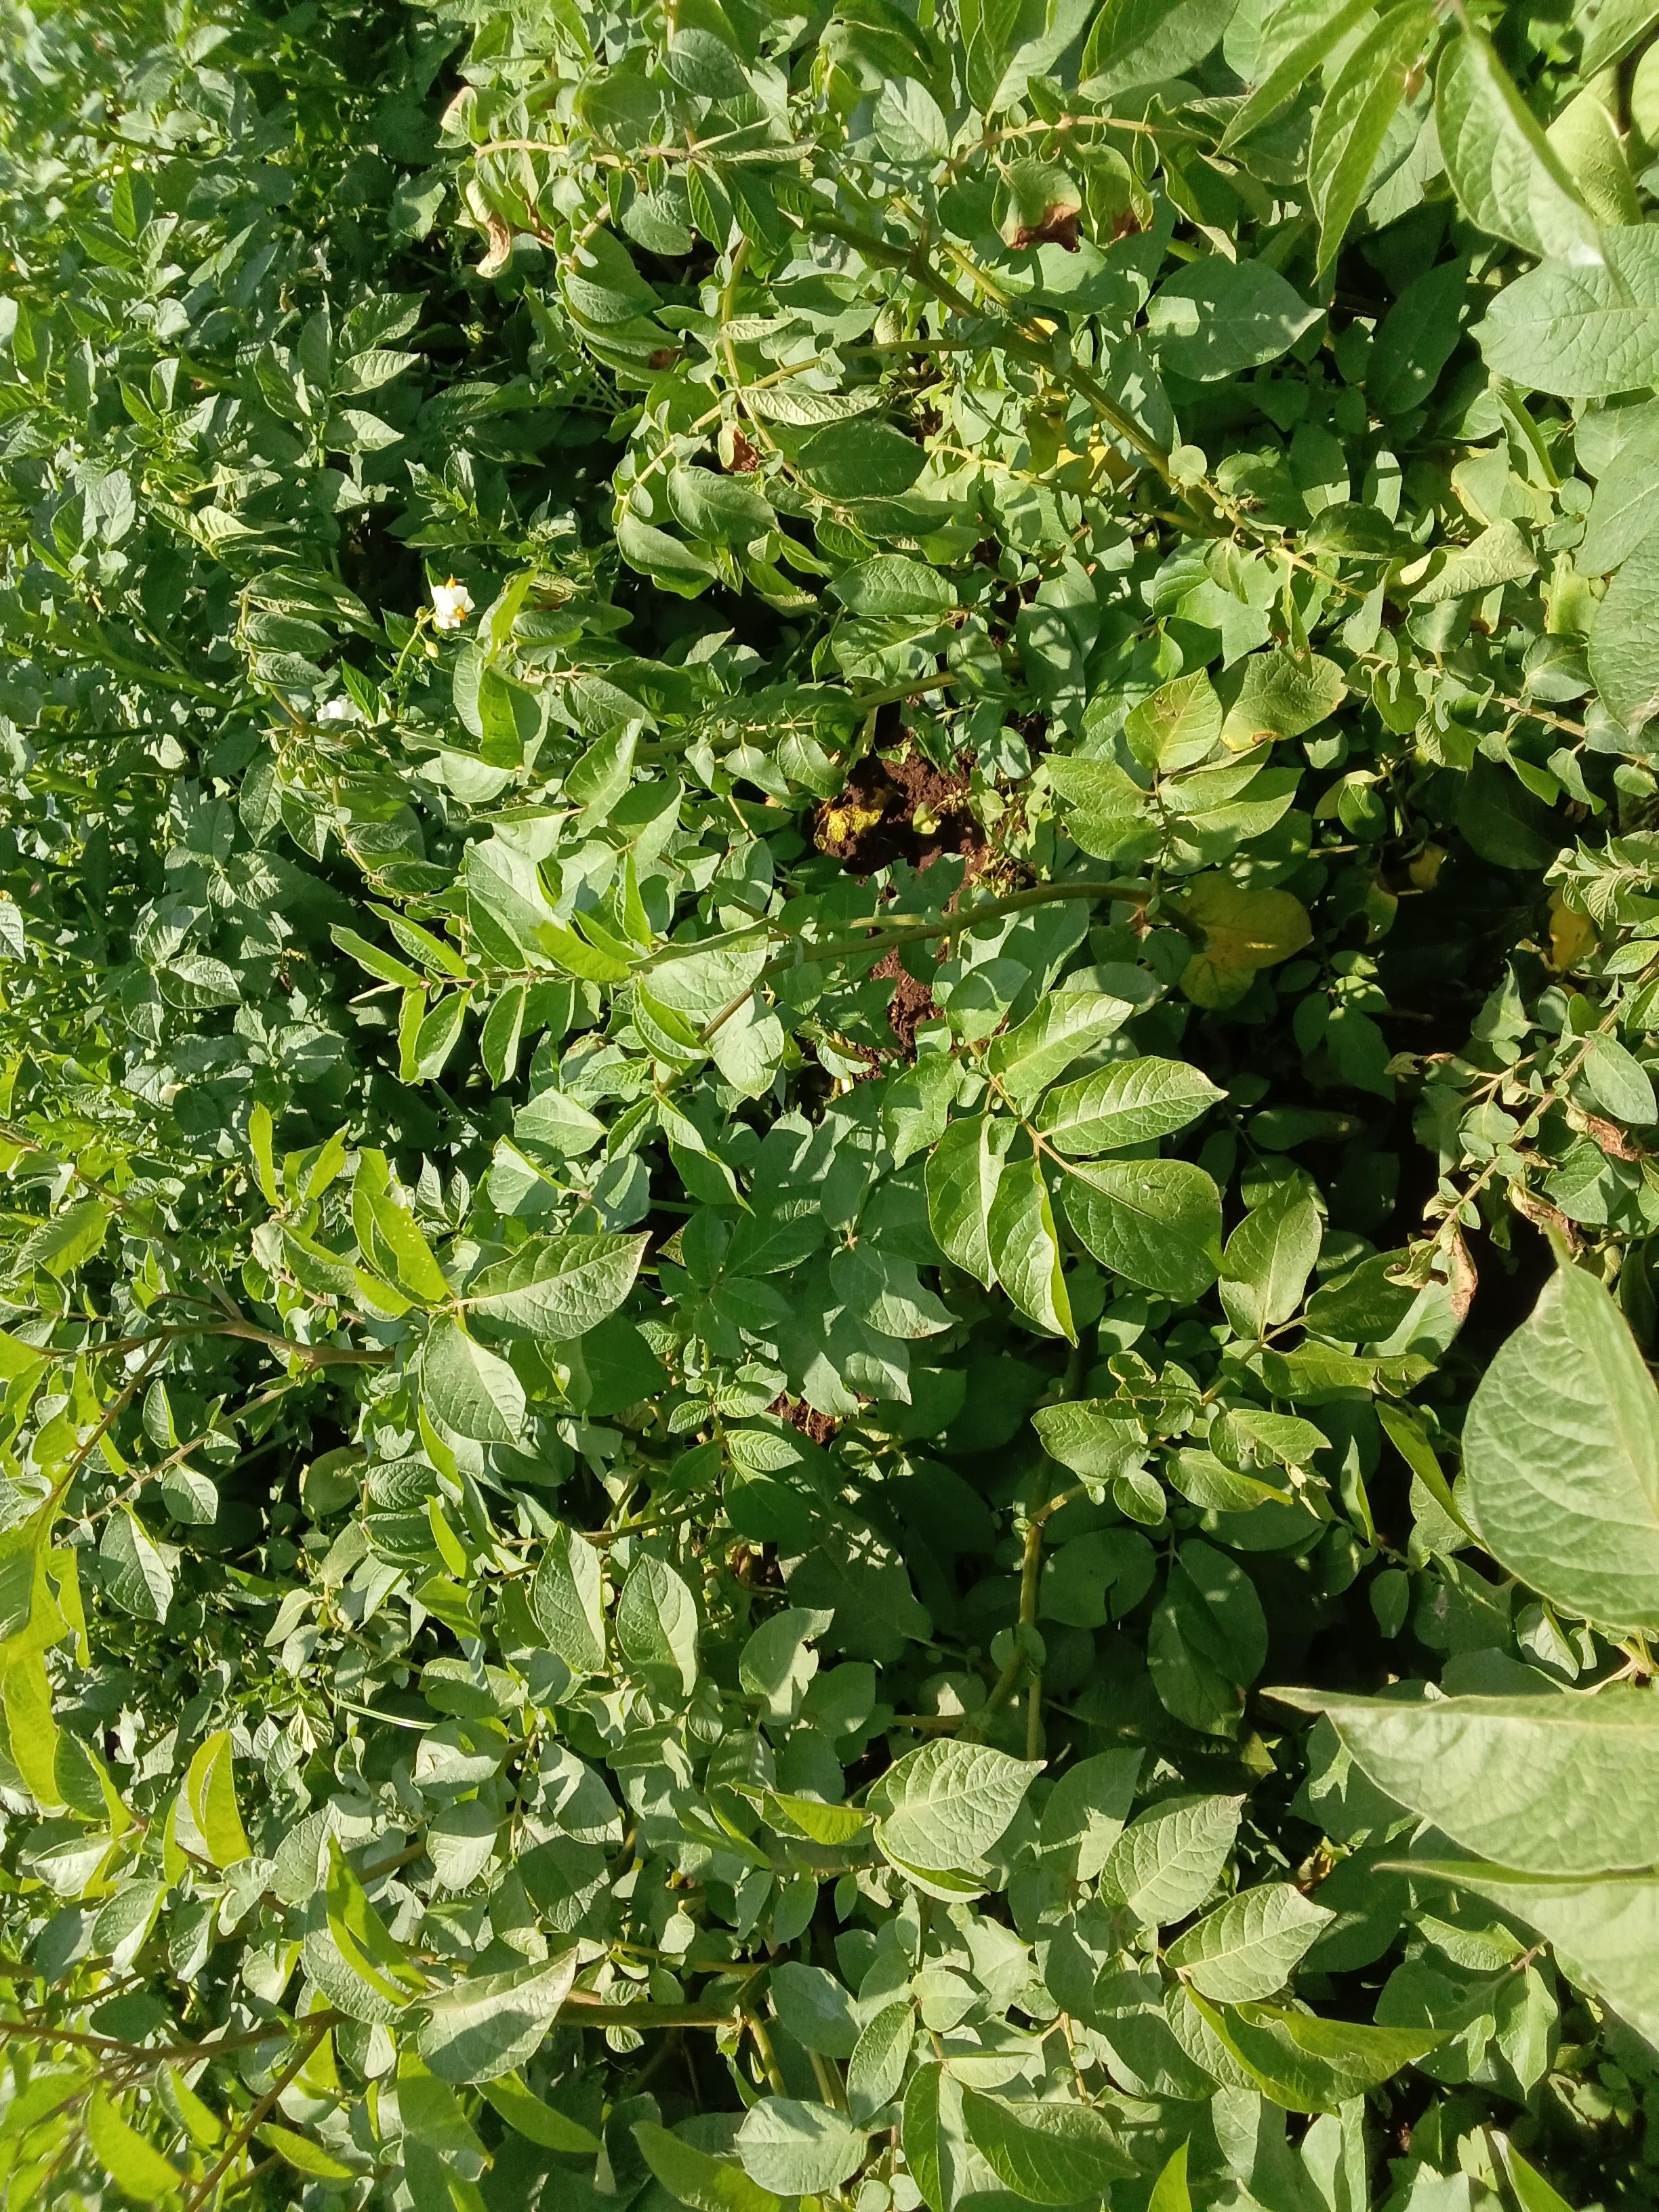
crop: potato
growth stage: vegetative
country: Kenya
